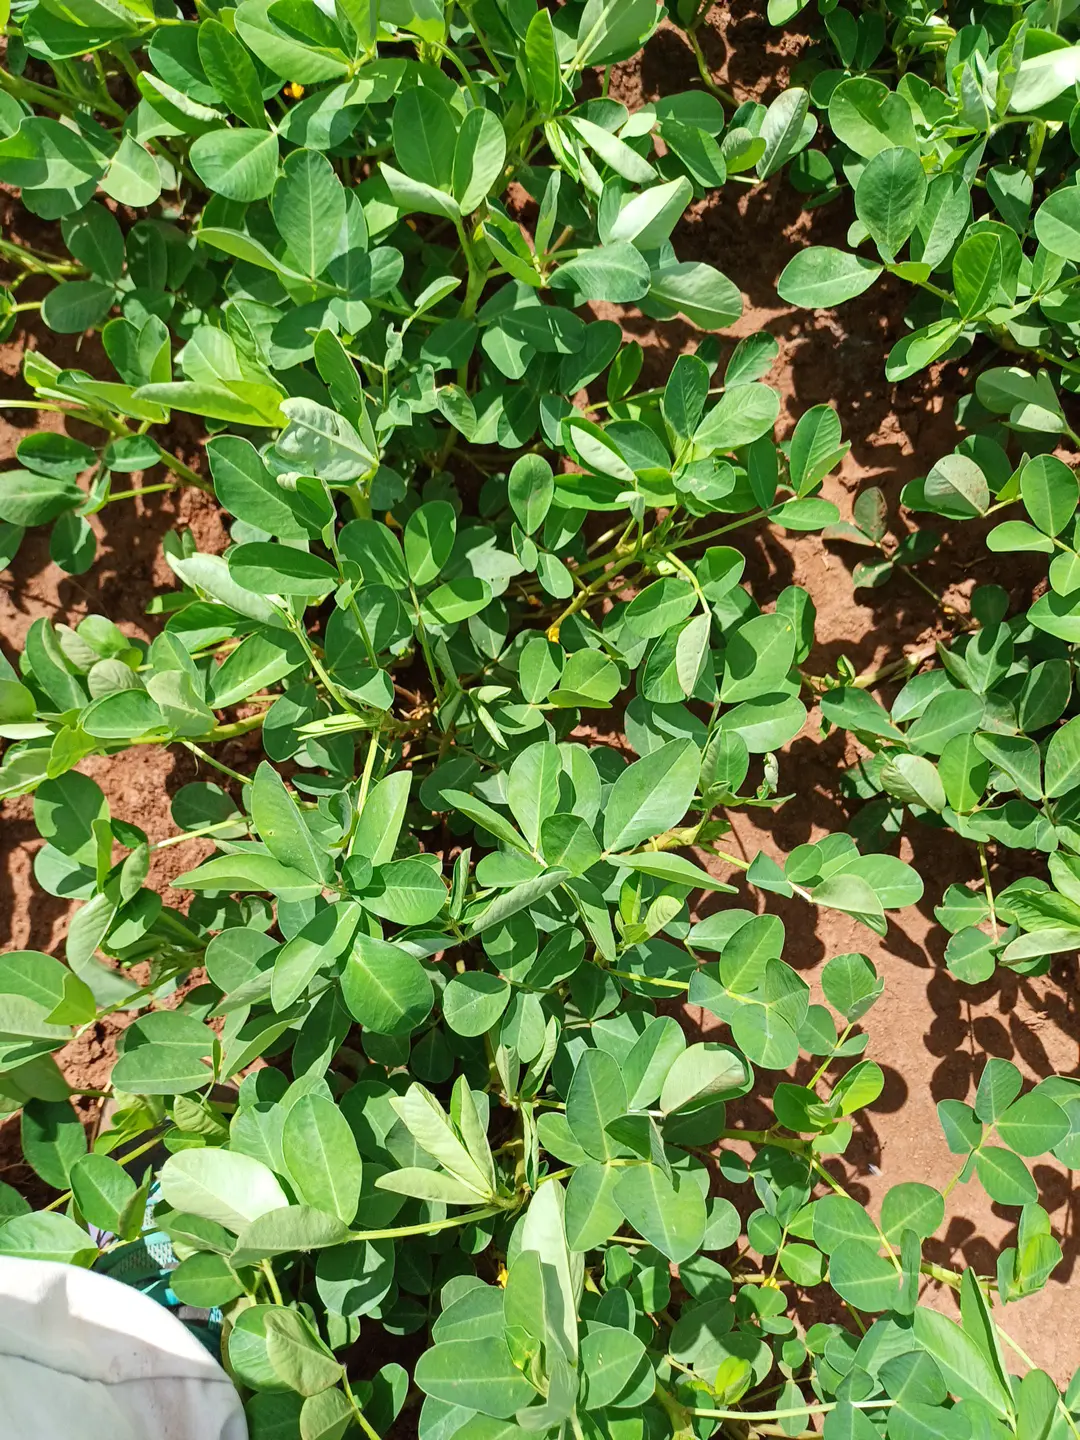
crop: groundnut
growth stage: flowering
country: Kenya
